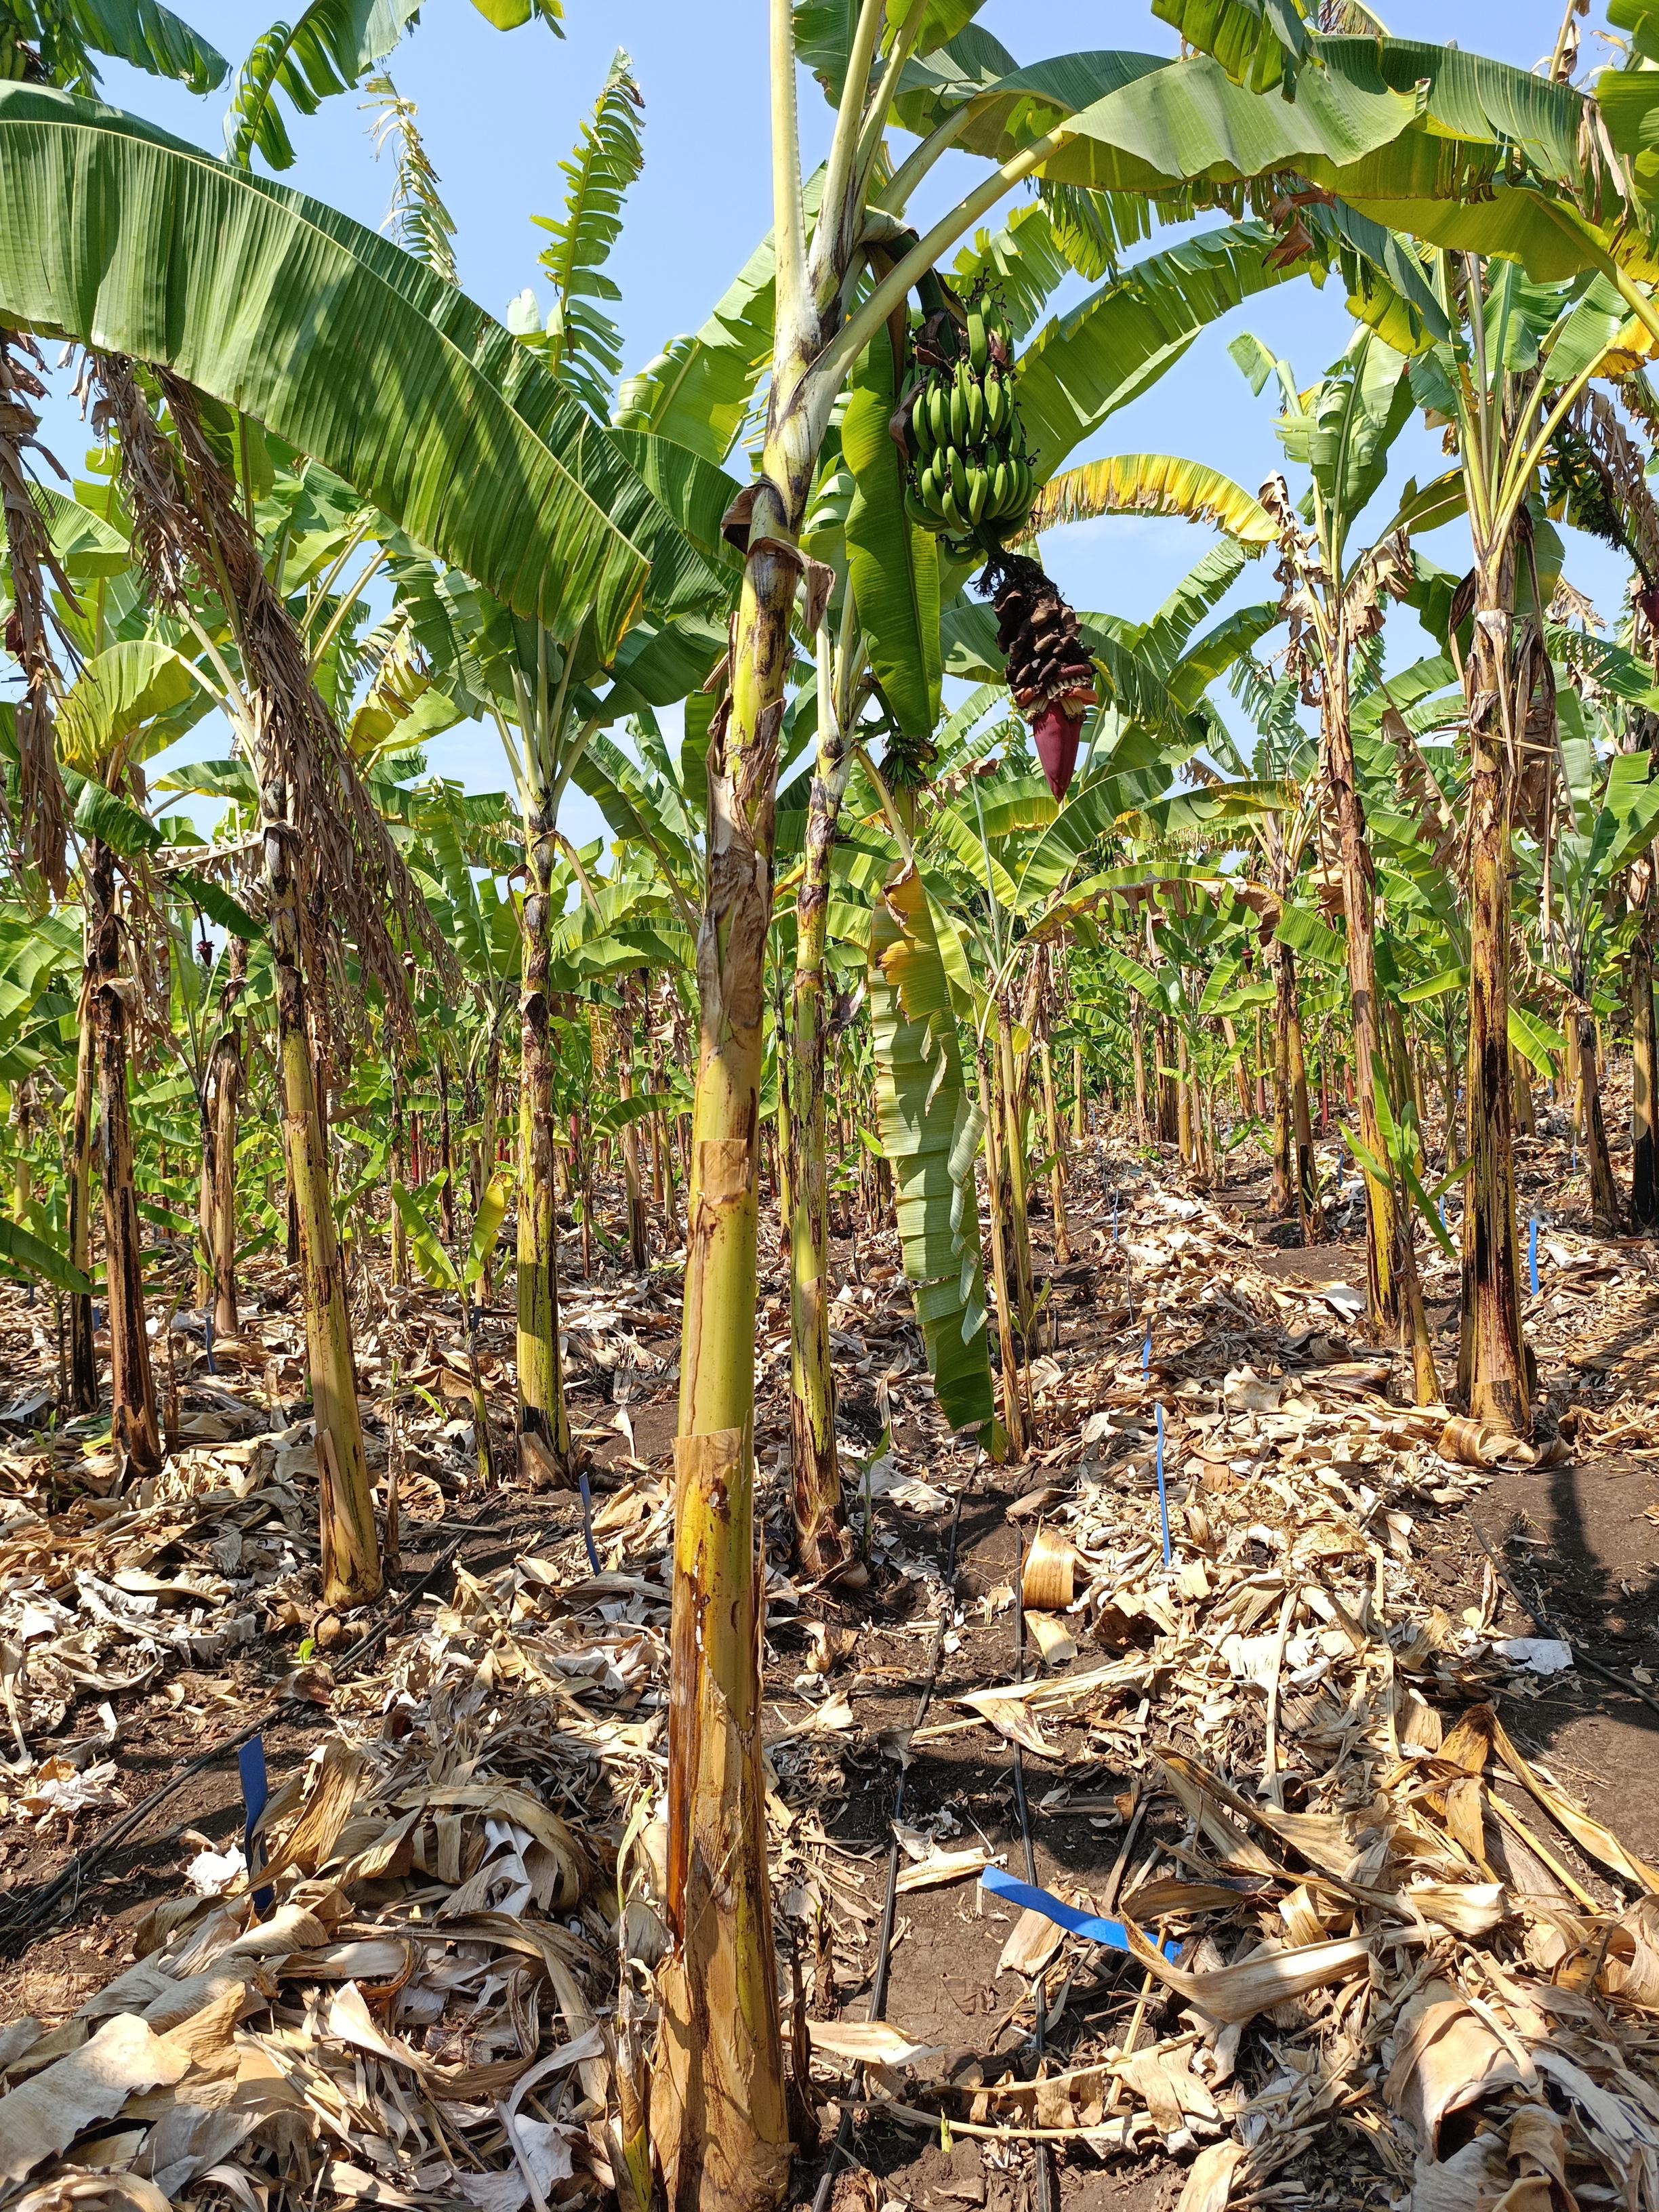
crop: banana
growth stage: development fruit
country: Tanzania
